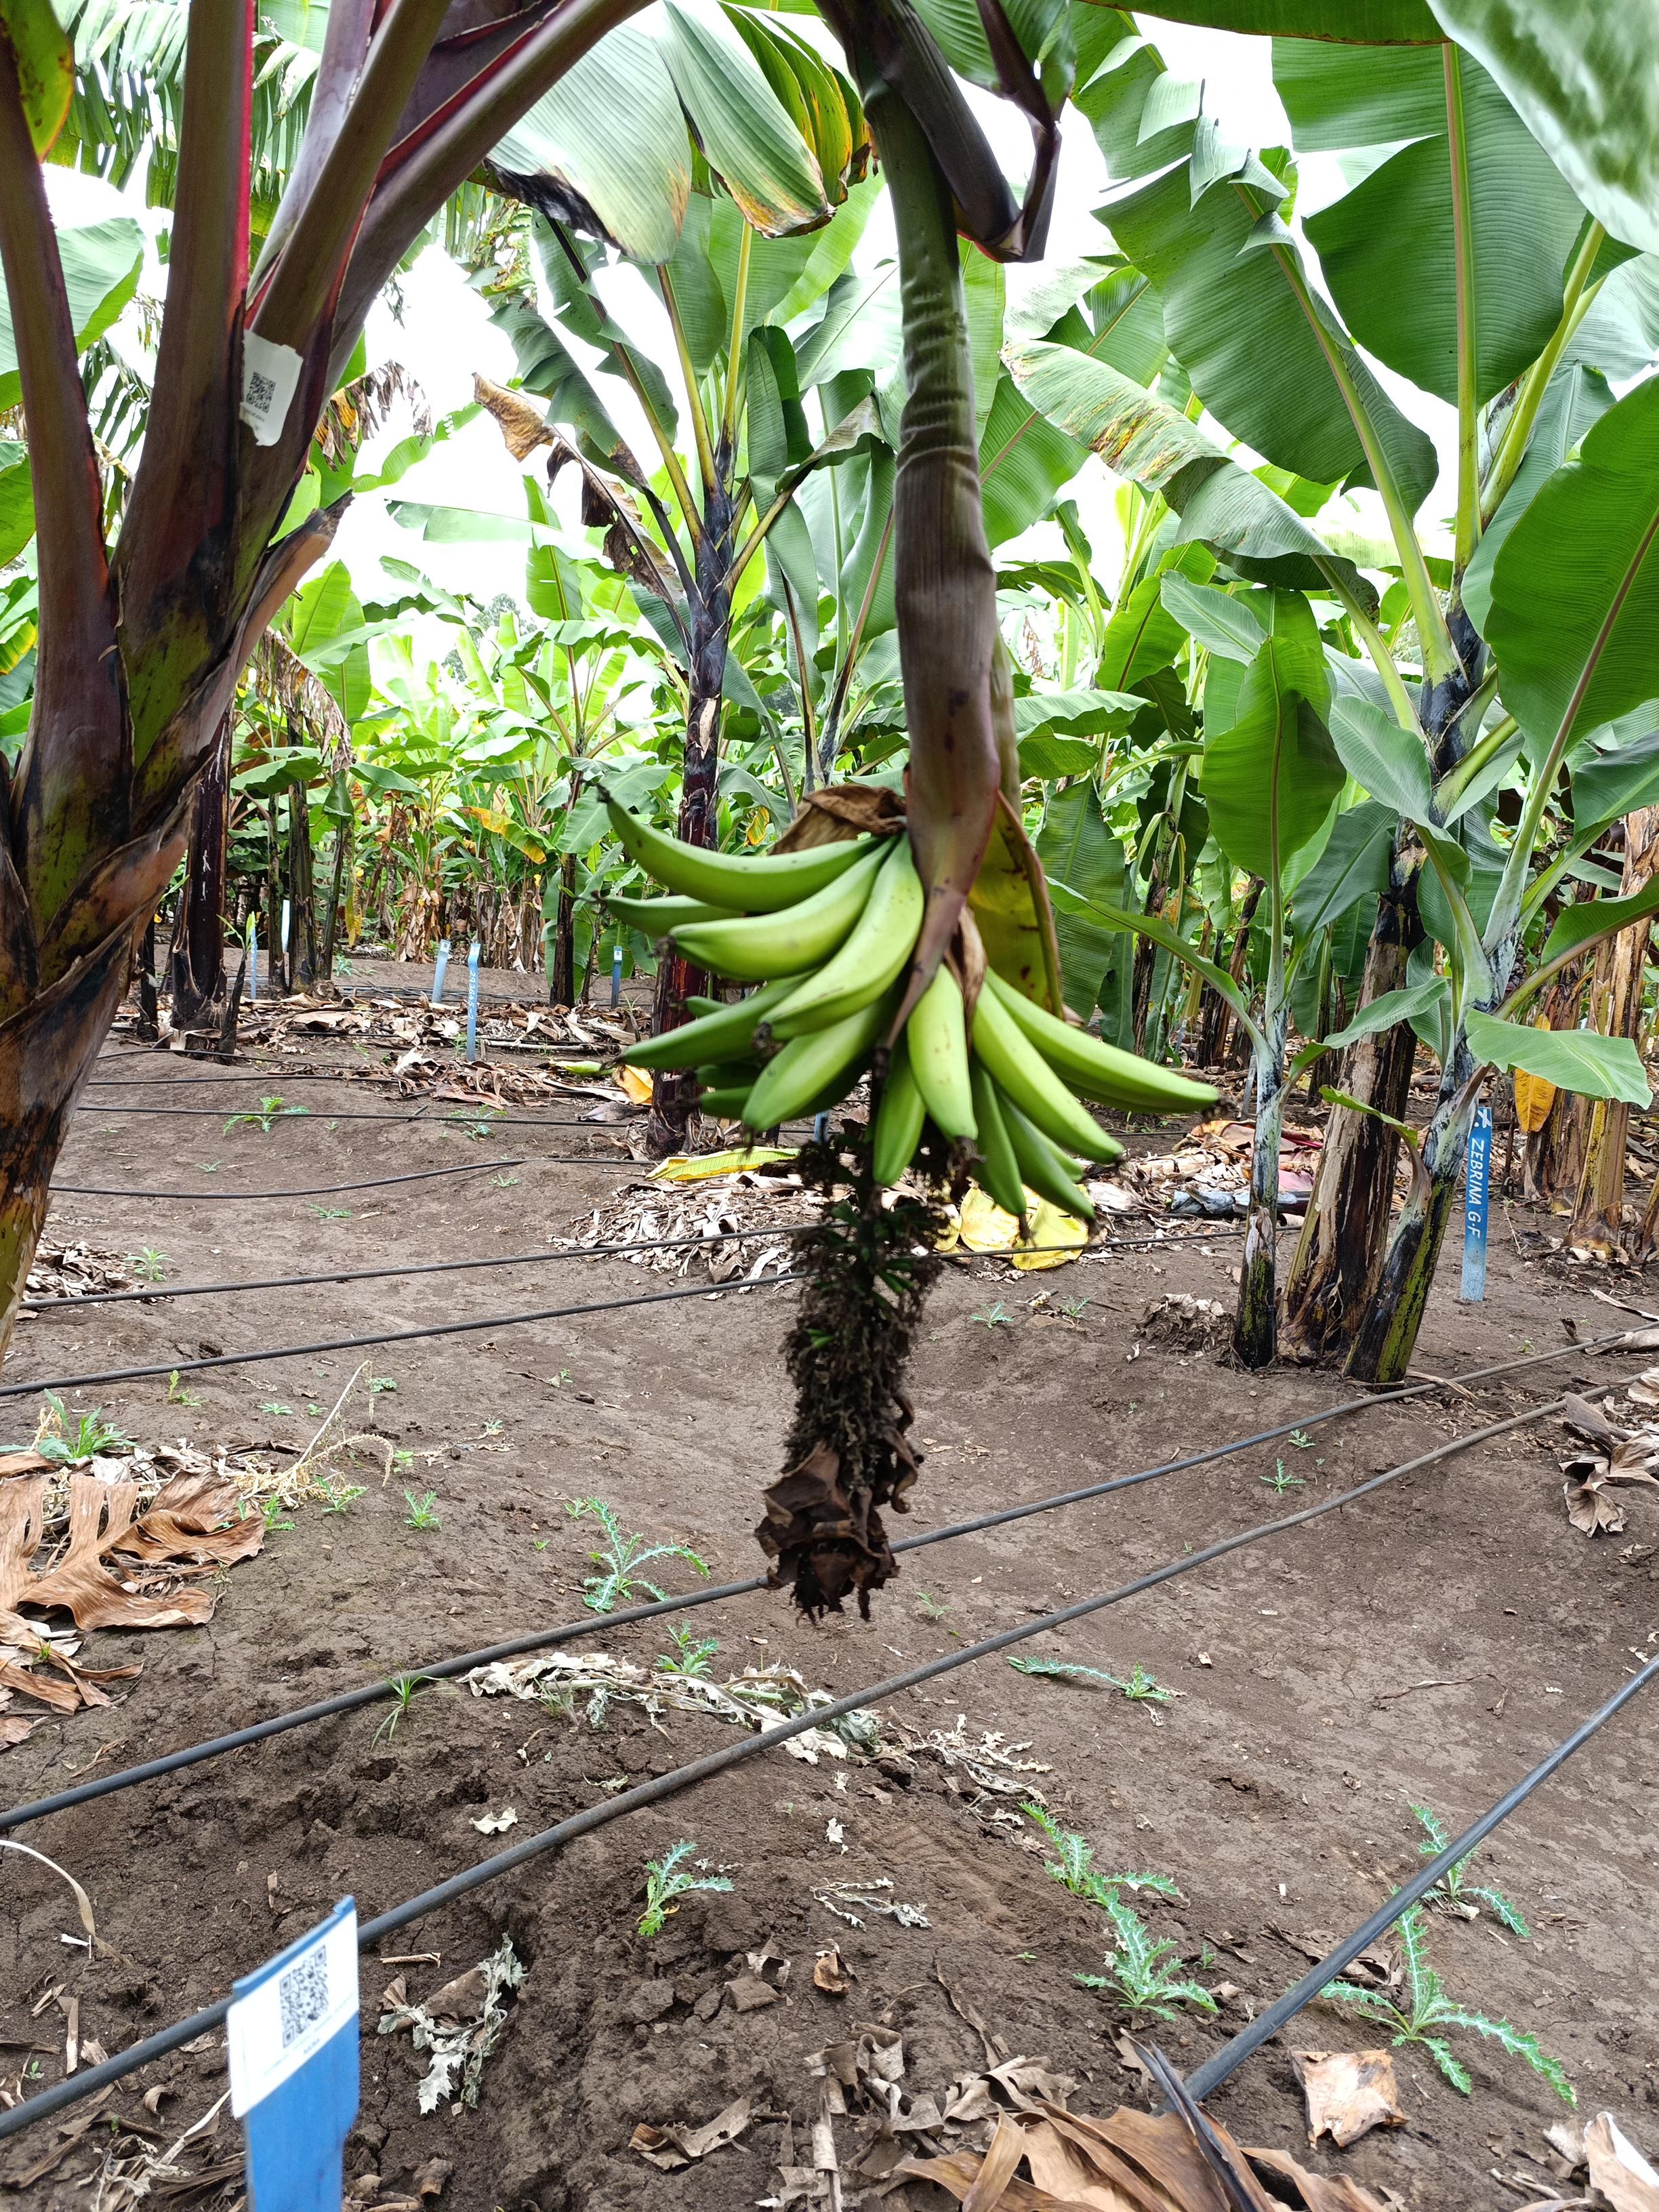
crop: banana
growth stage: development fruit
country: Tanzania
